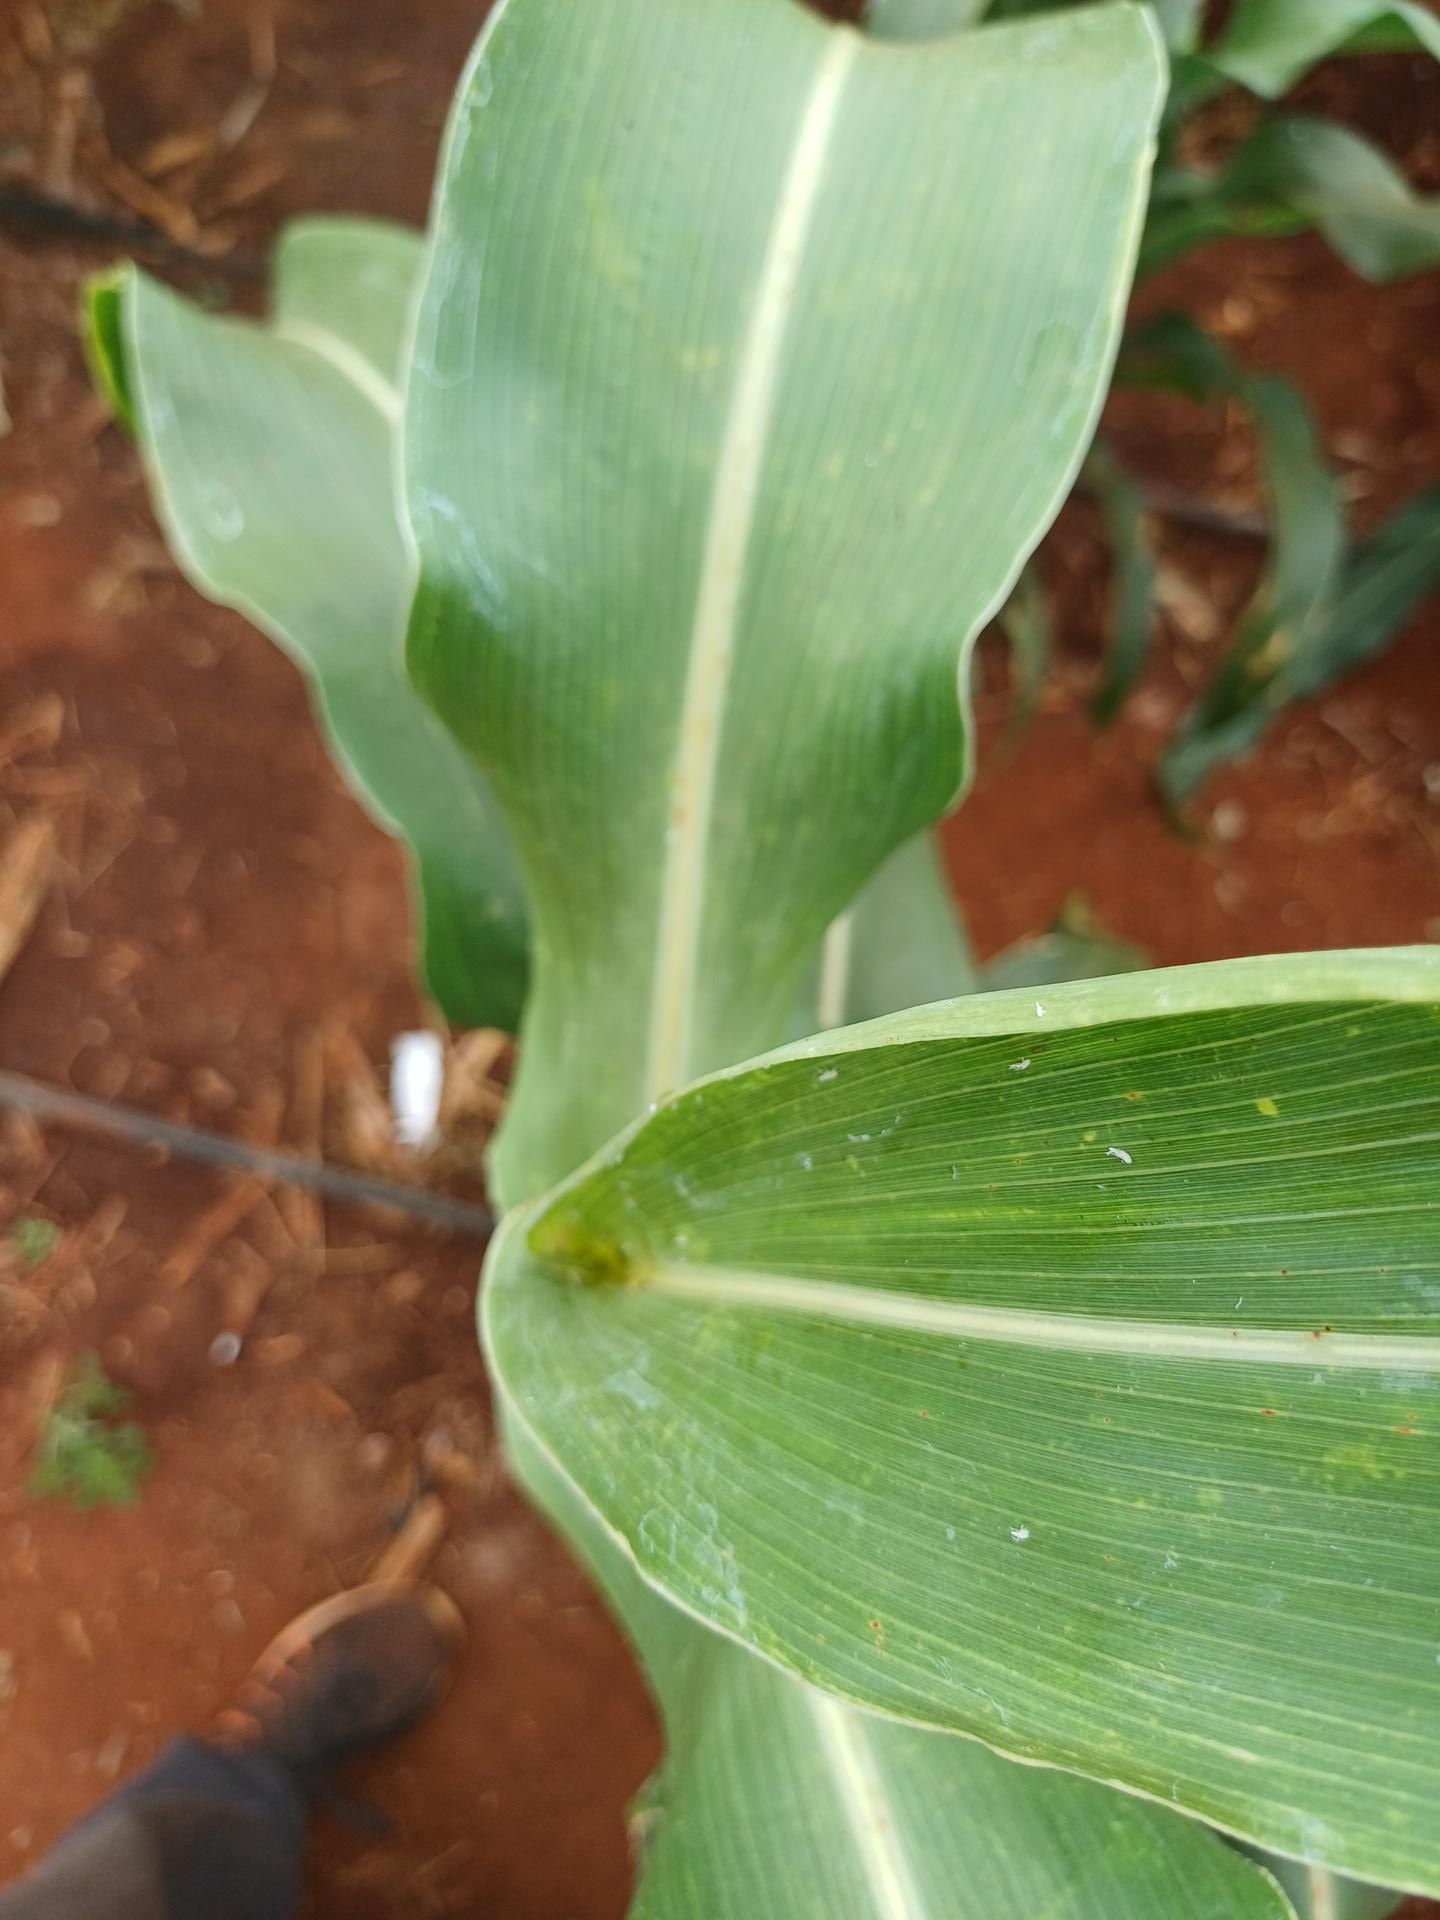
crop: sorghum
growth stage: heading tuber
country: Kenya
